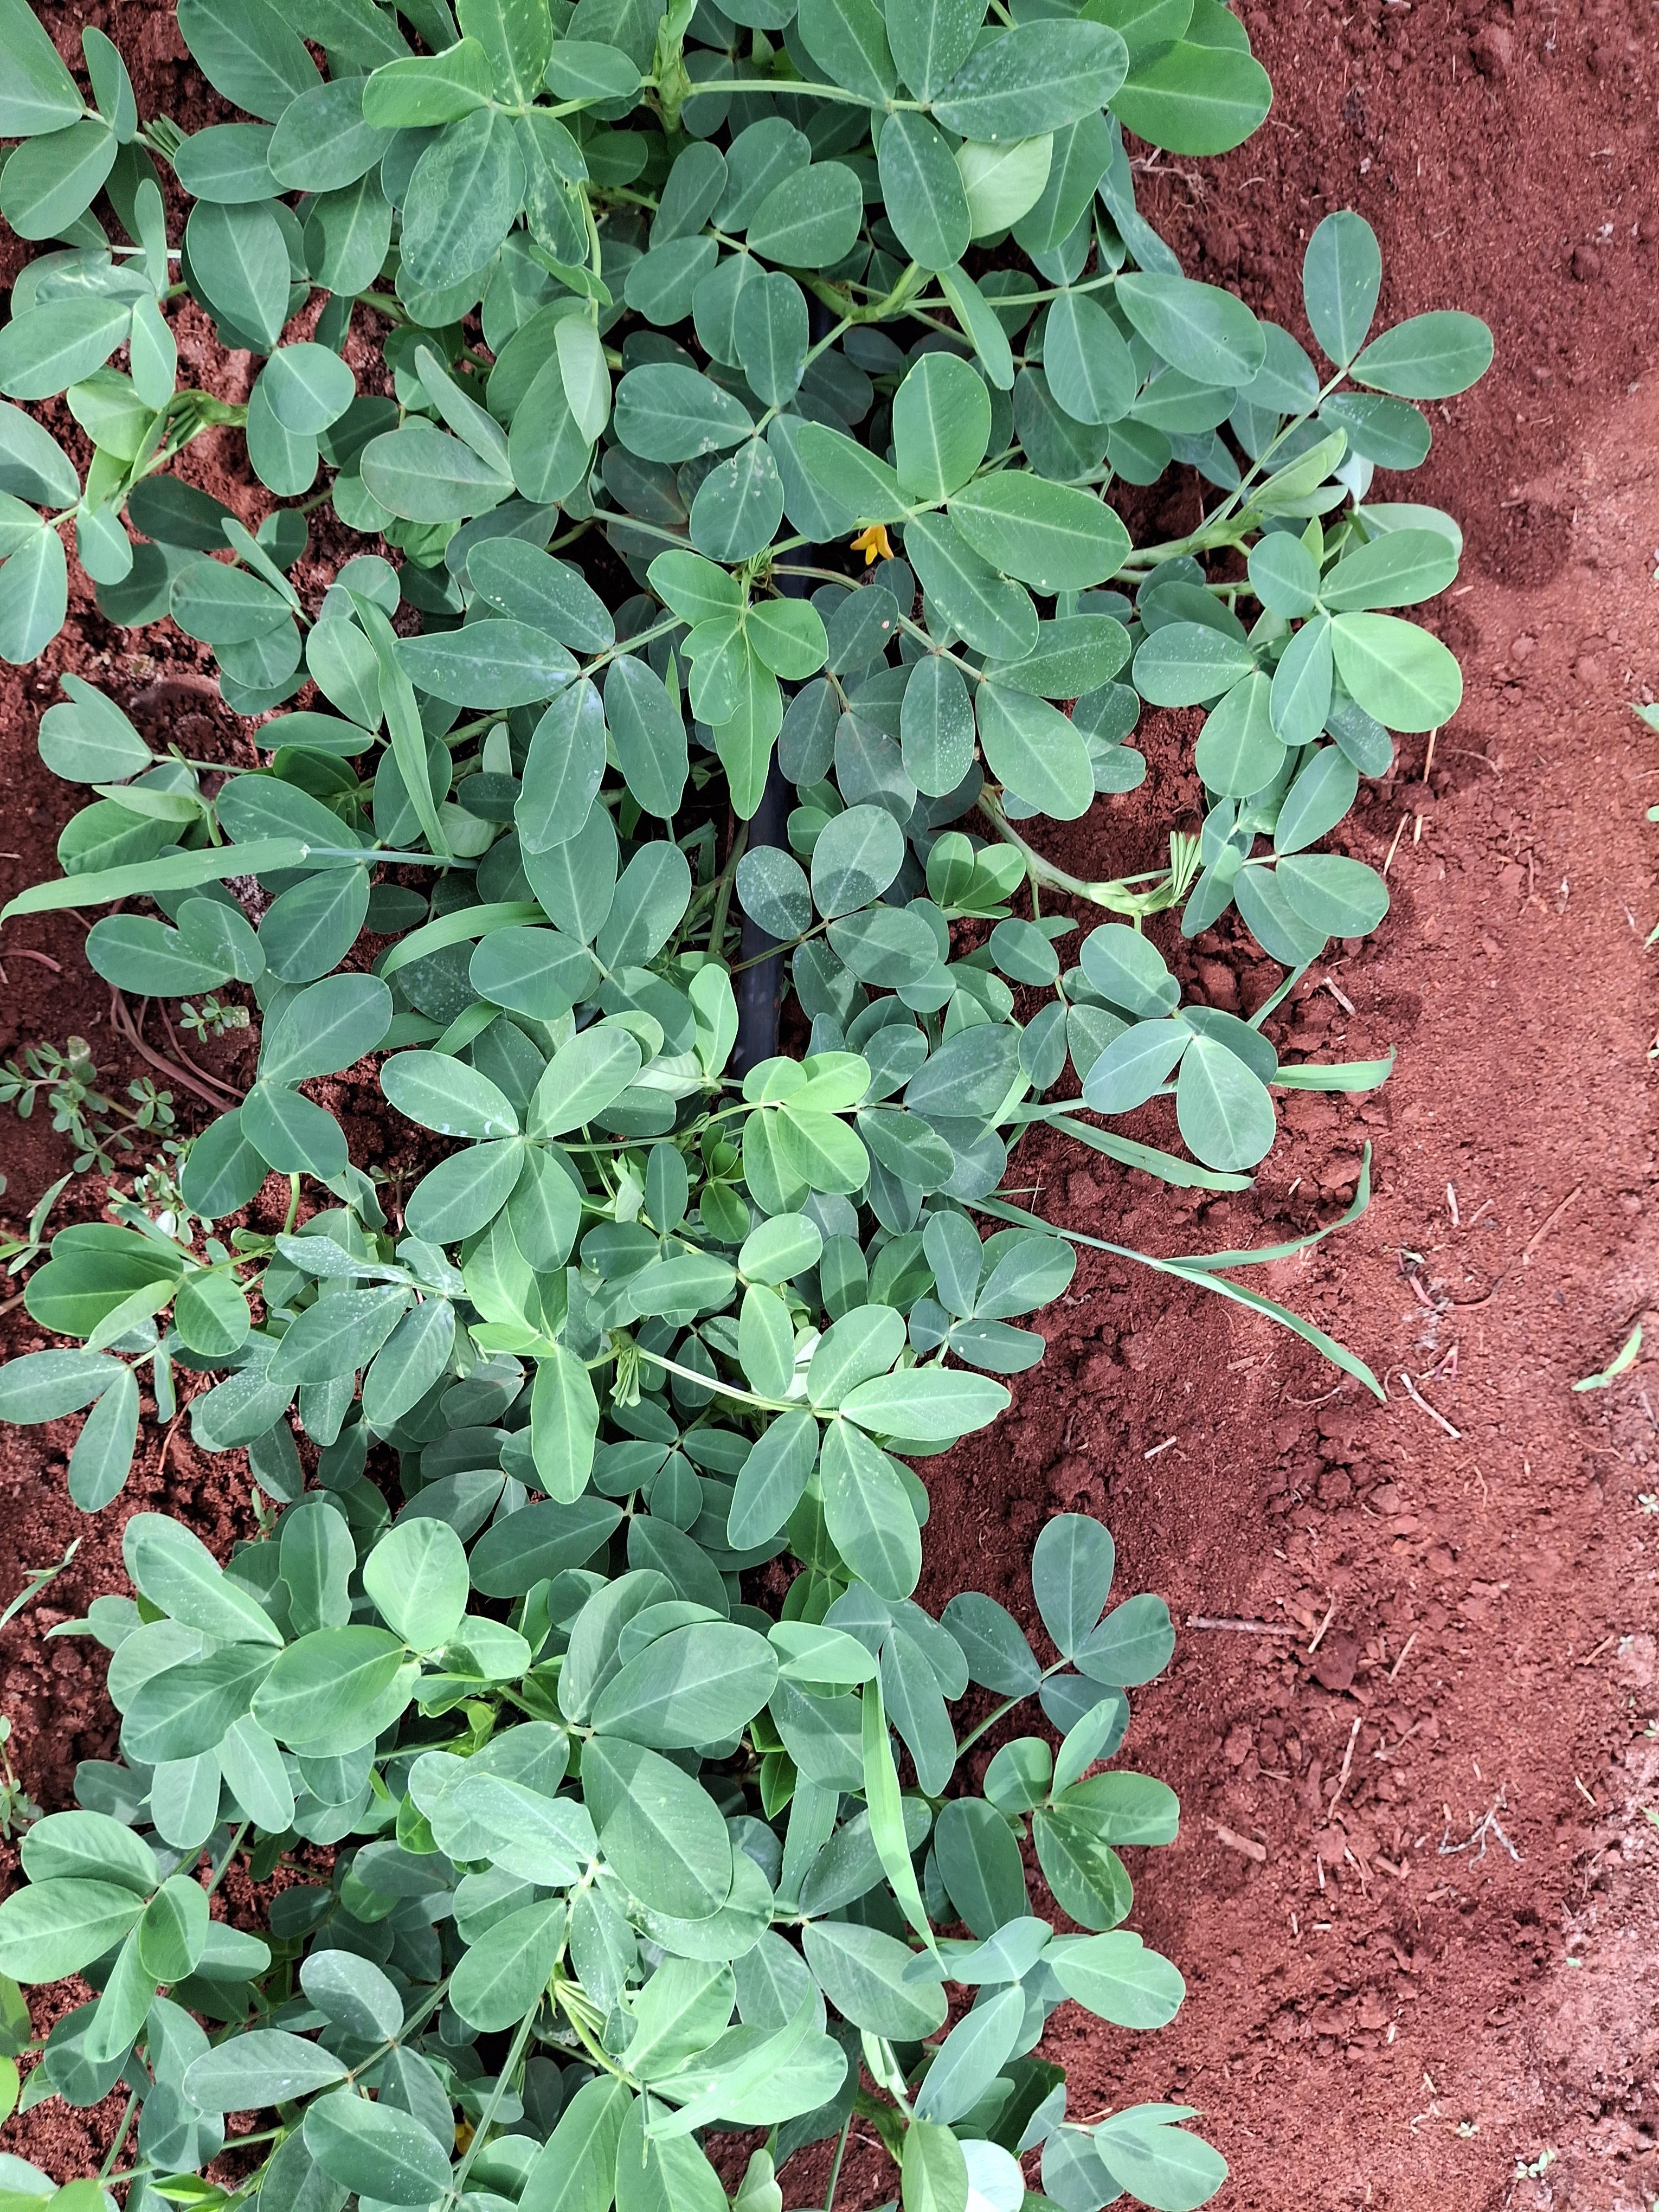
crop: groundnut
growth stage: flowering
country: Kenya
